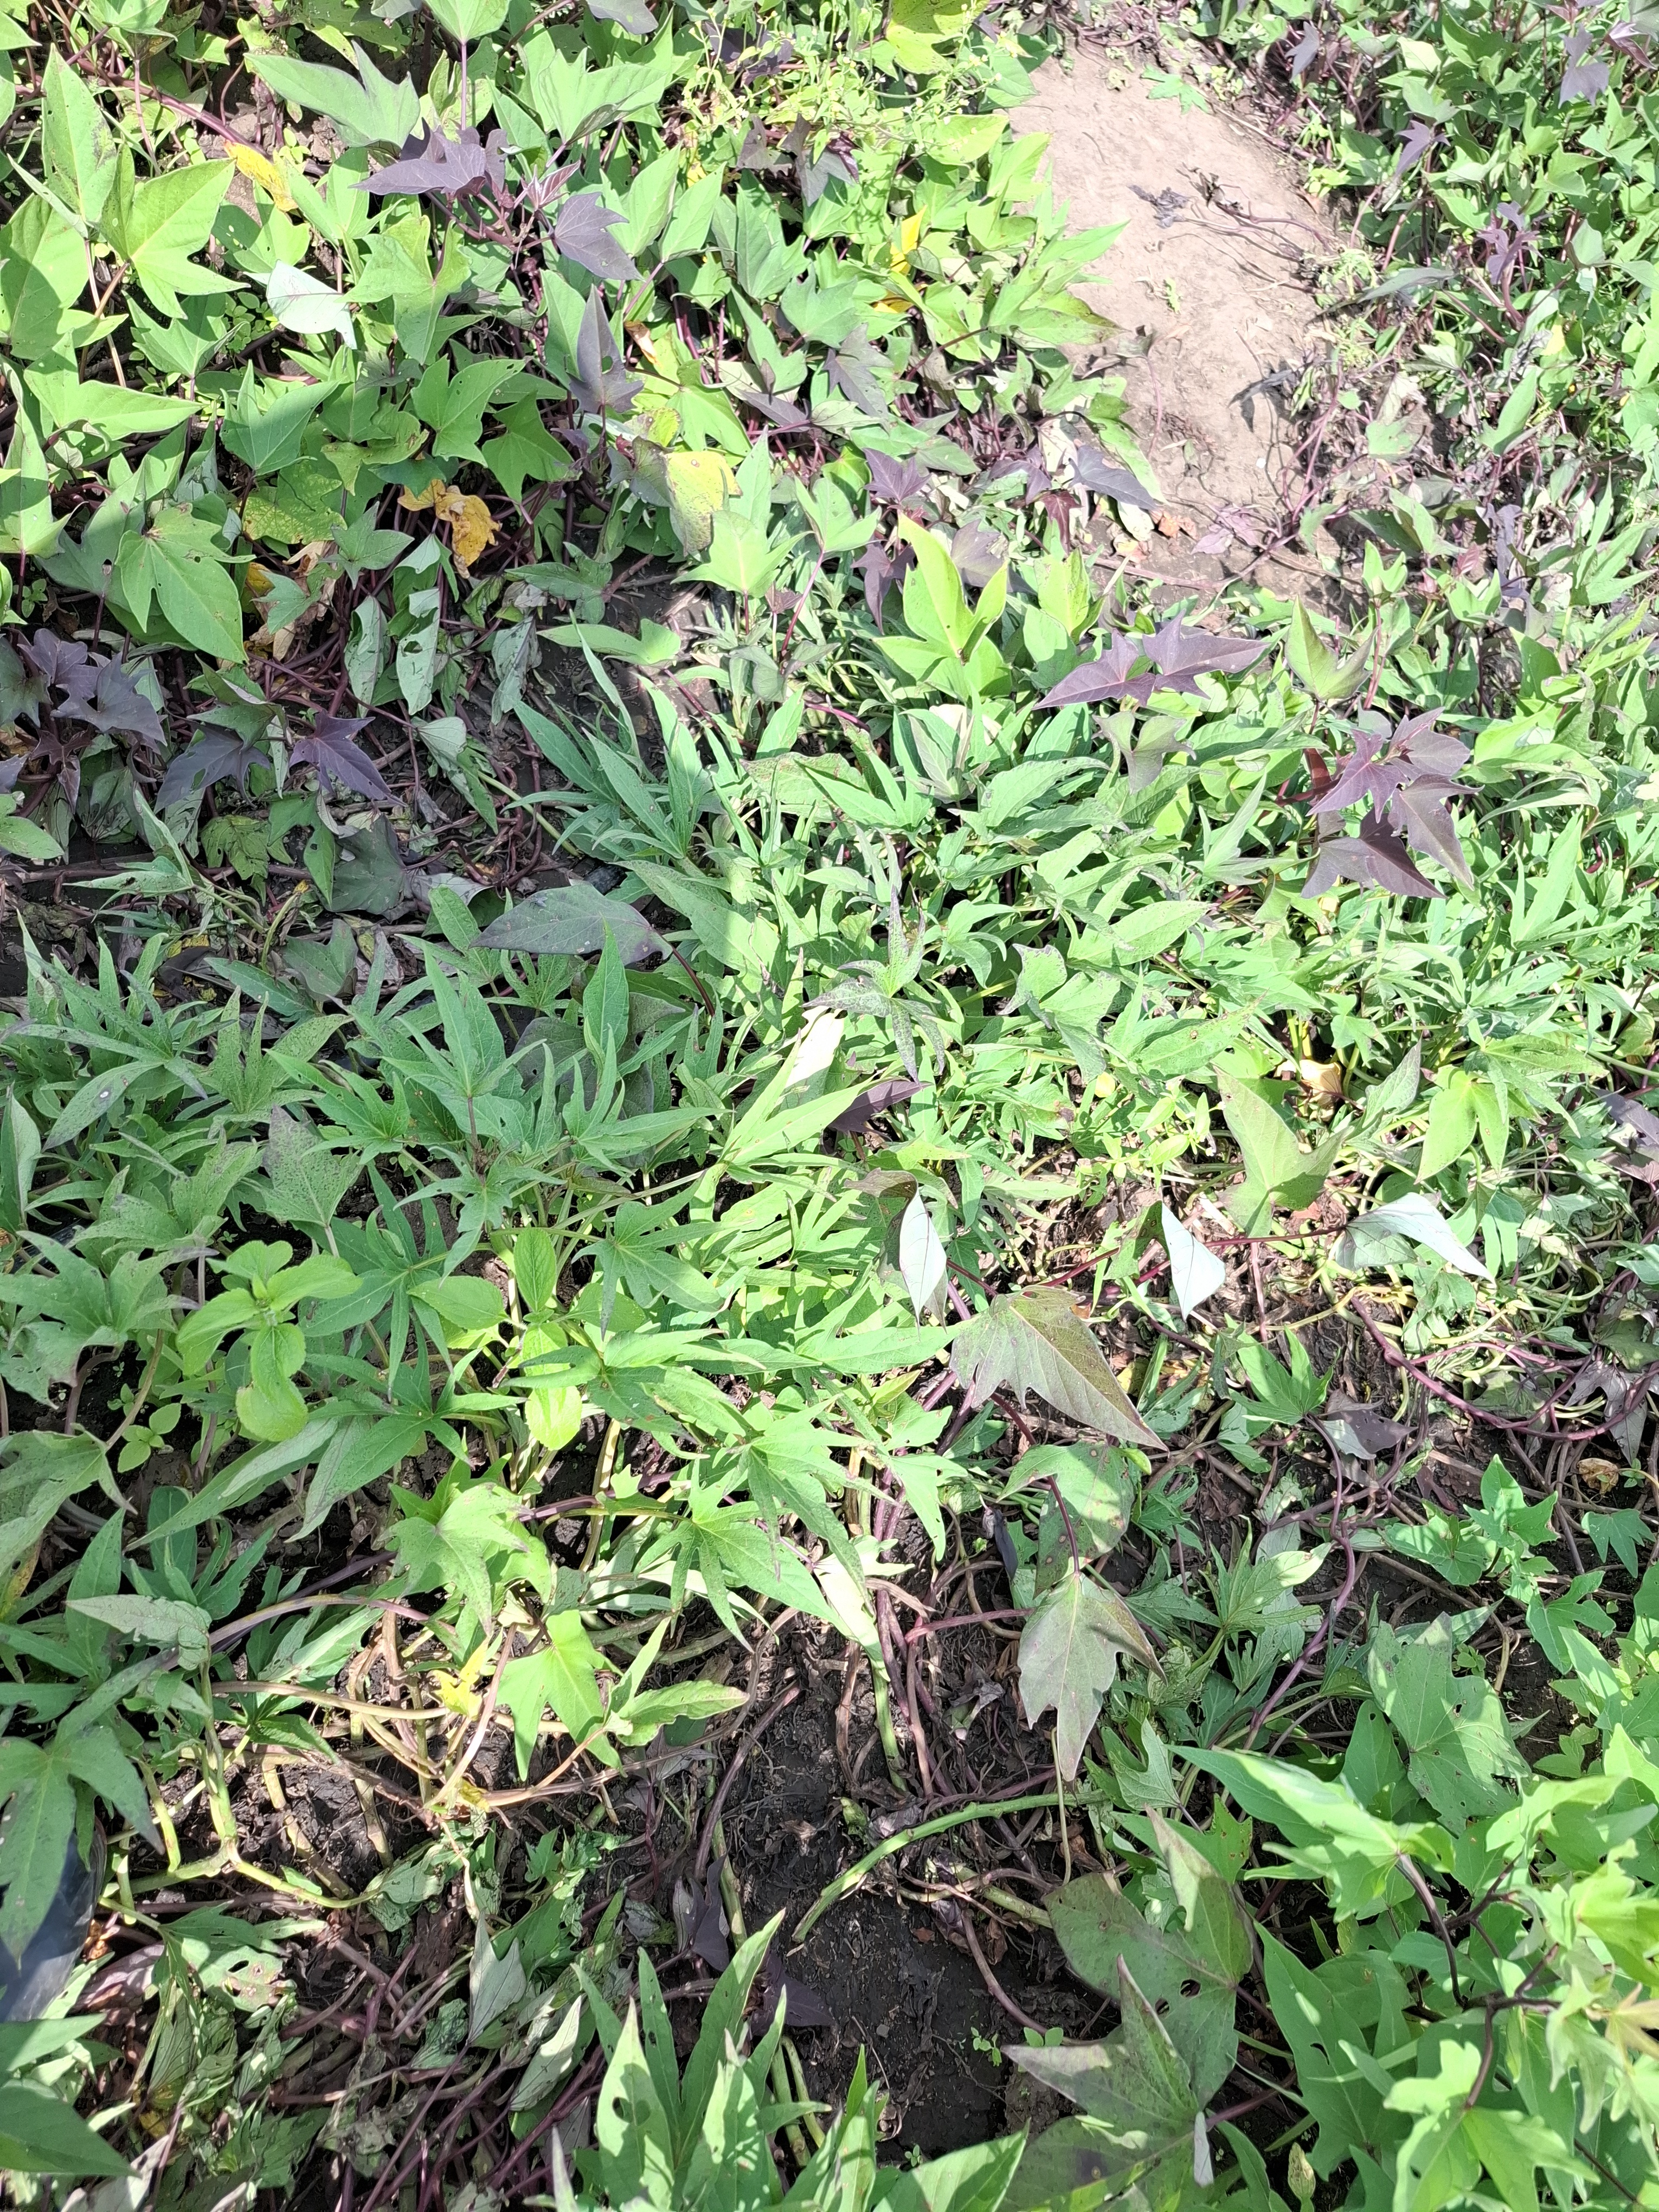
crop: sweet potato
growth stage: vegetative
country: Tanzania
